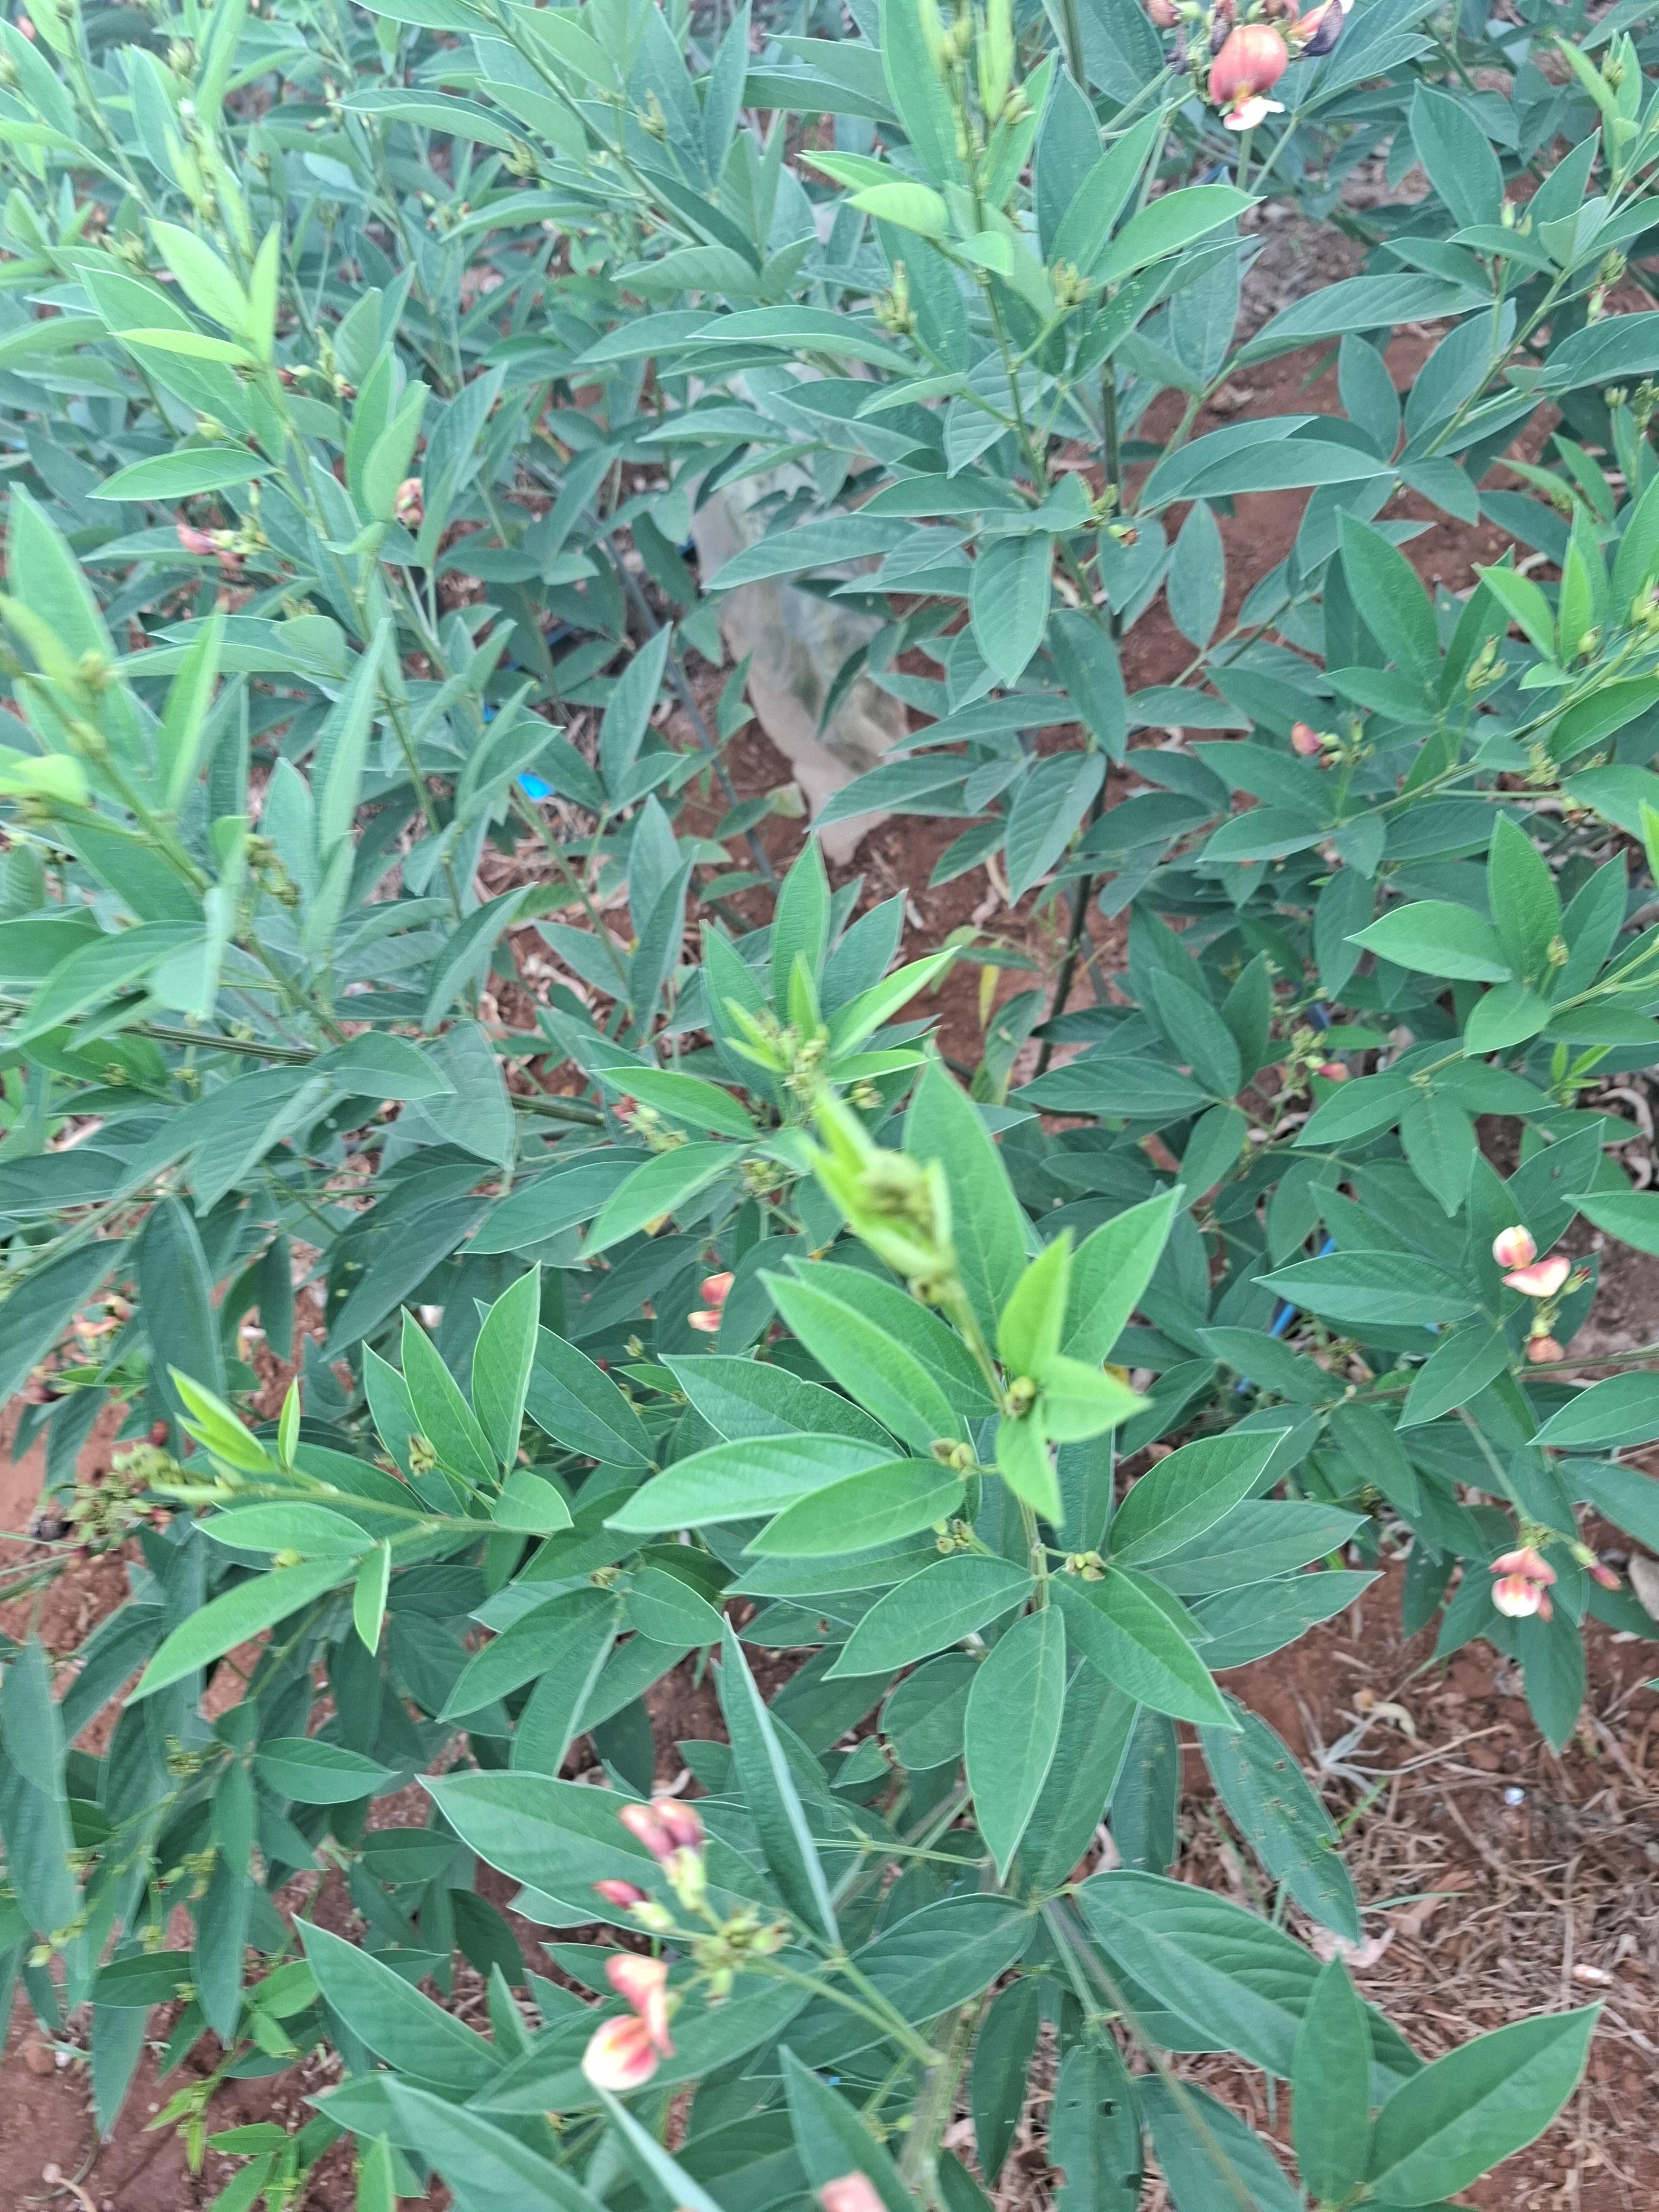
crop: pigeonpea
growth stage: development pod
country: Kenya
